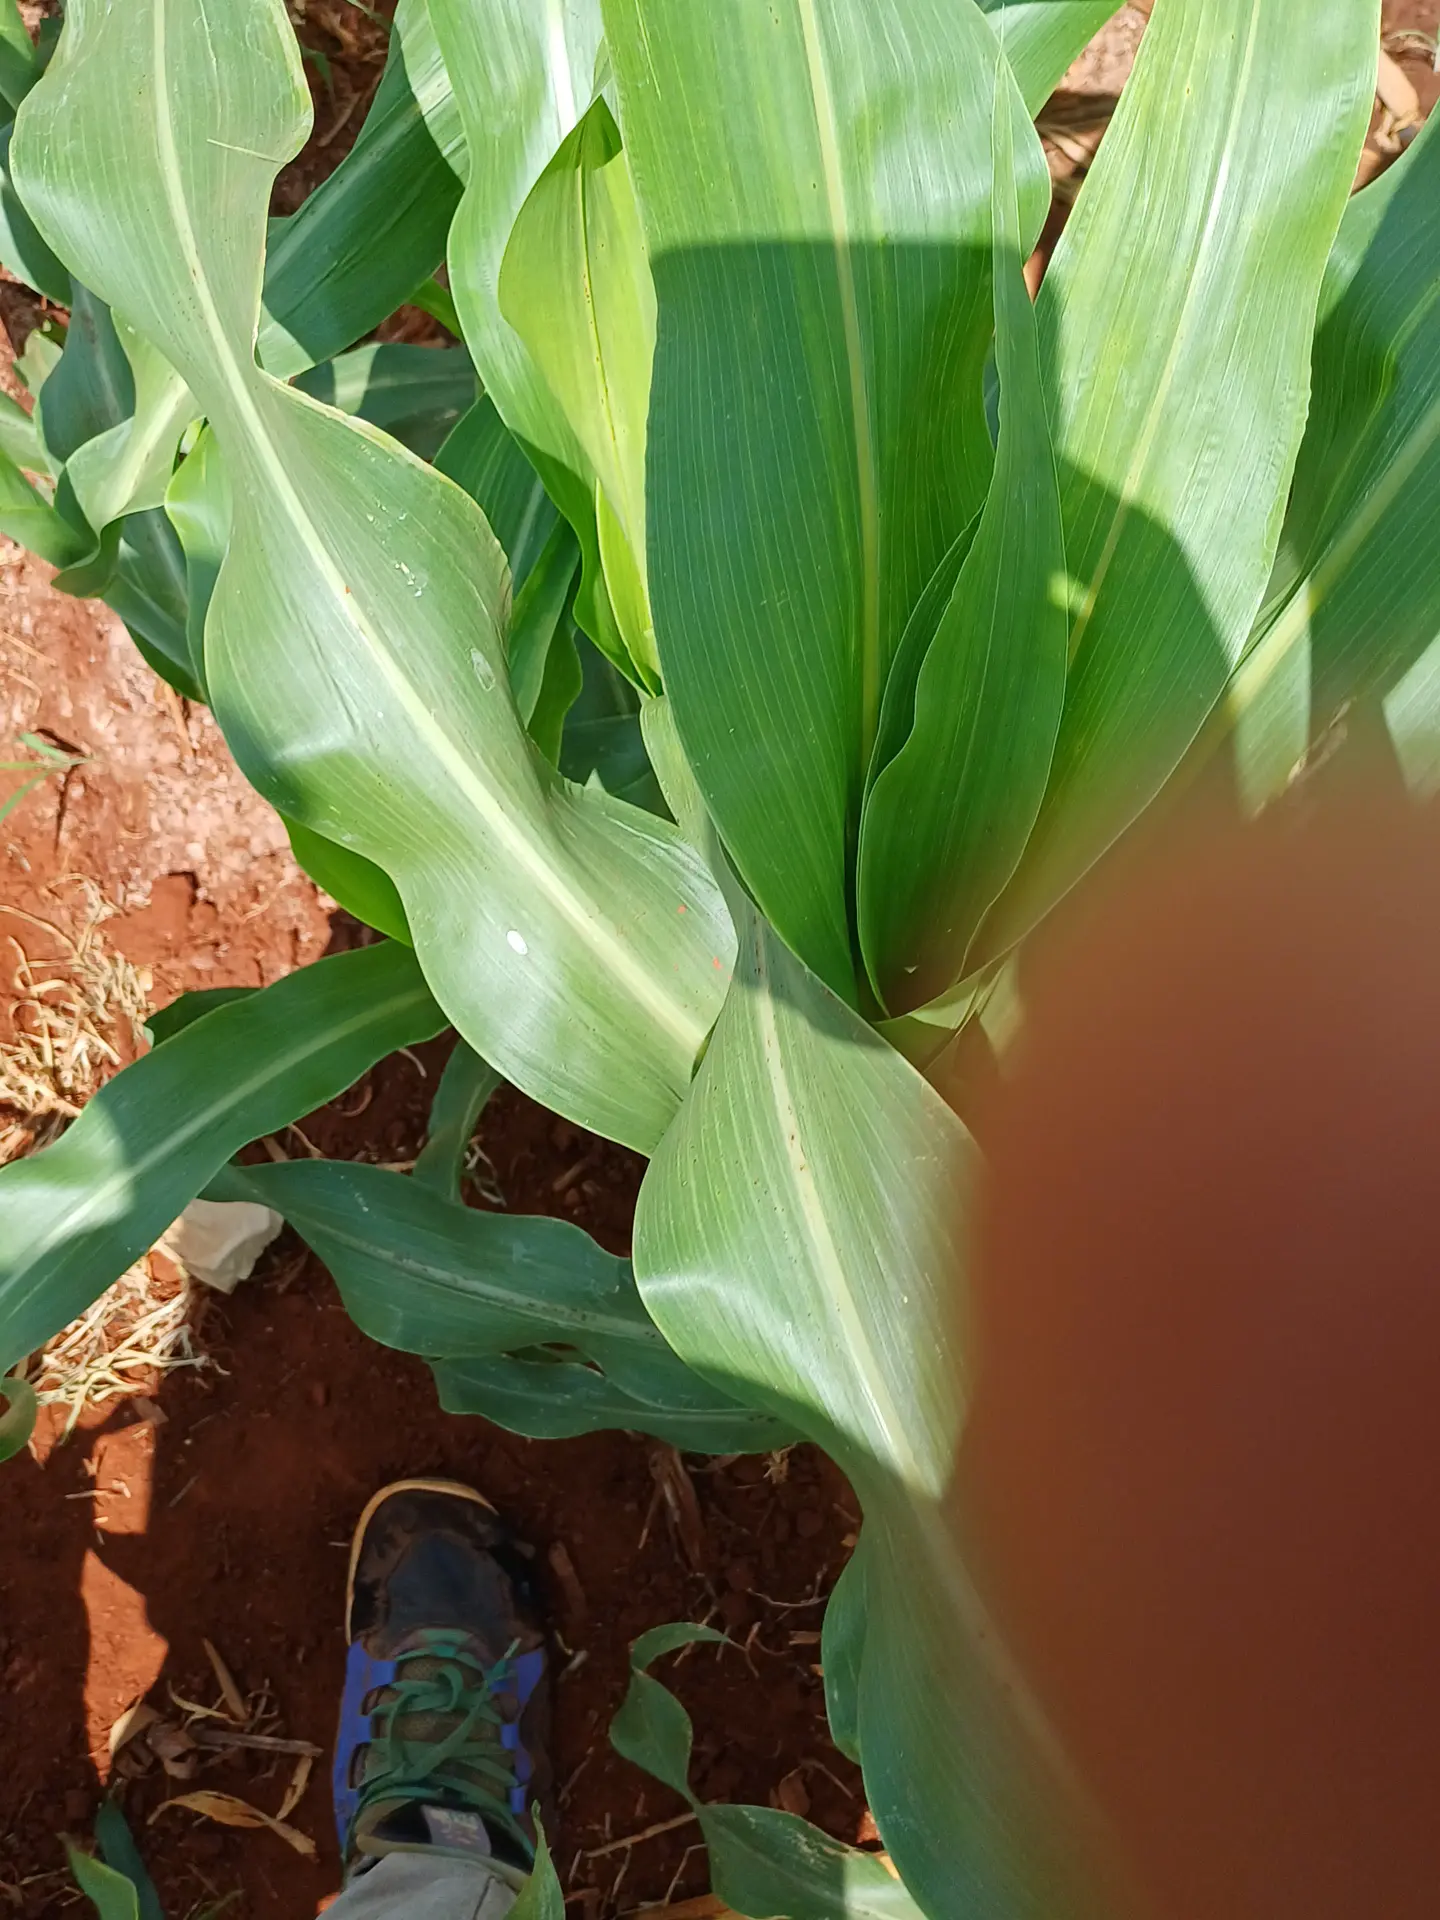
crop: sorghum
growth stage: vegetative
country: Kenya
